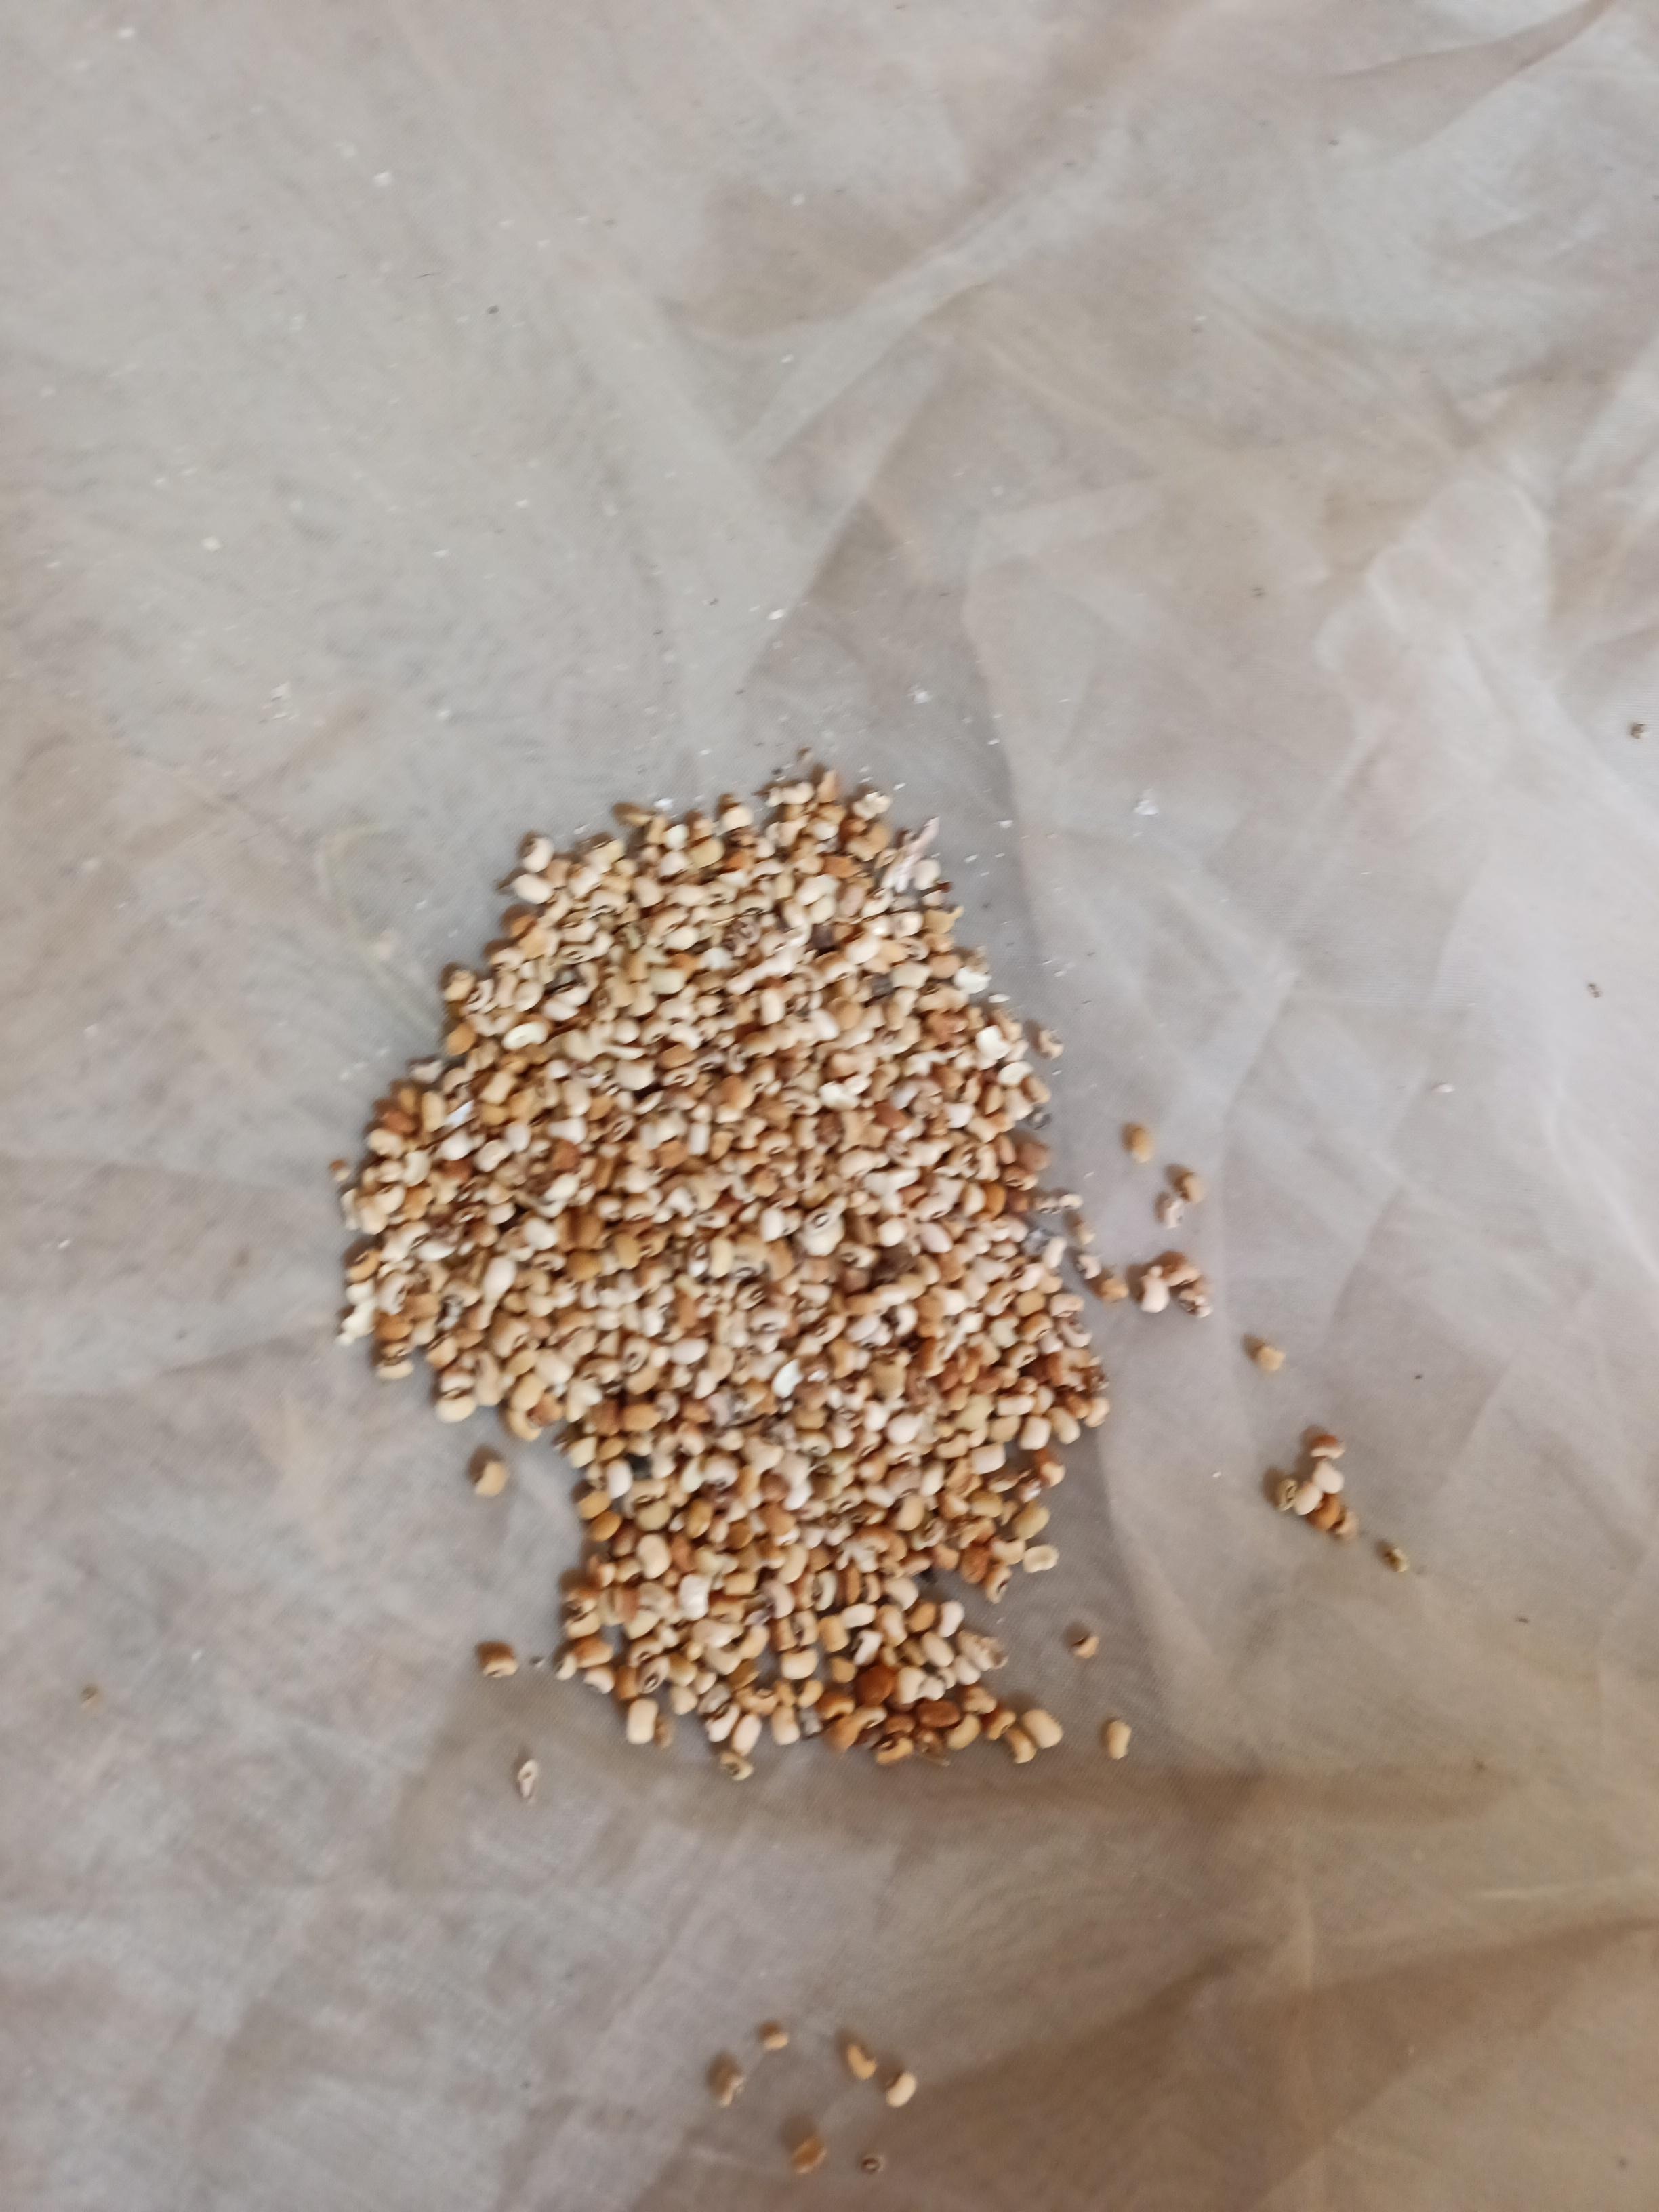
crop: cowpea
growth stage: harvest
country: Nigeria
